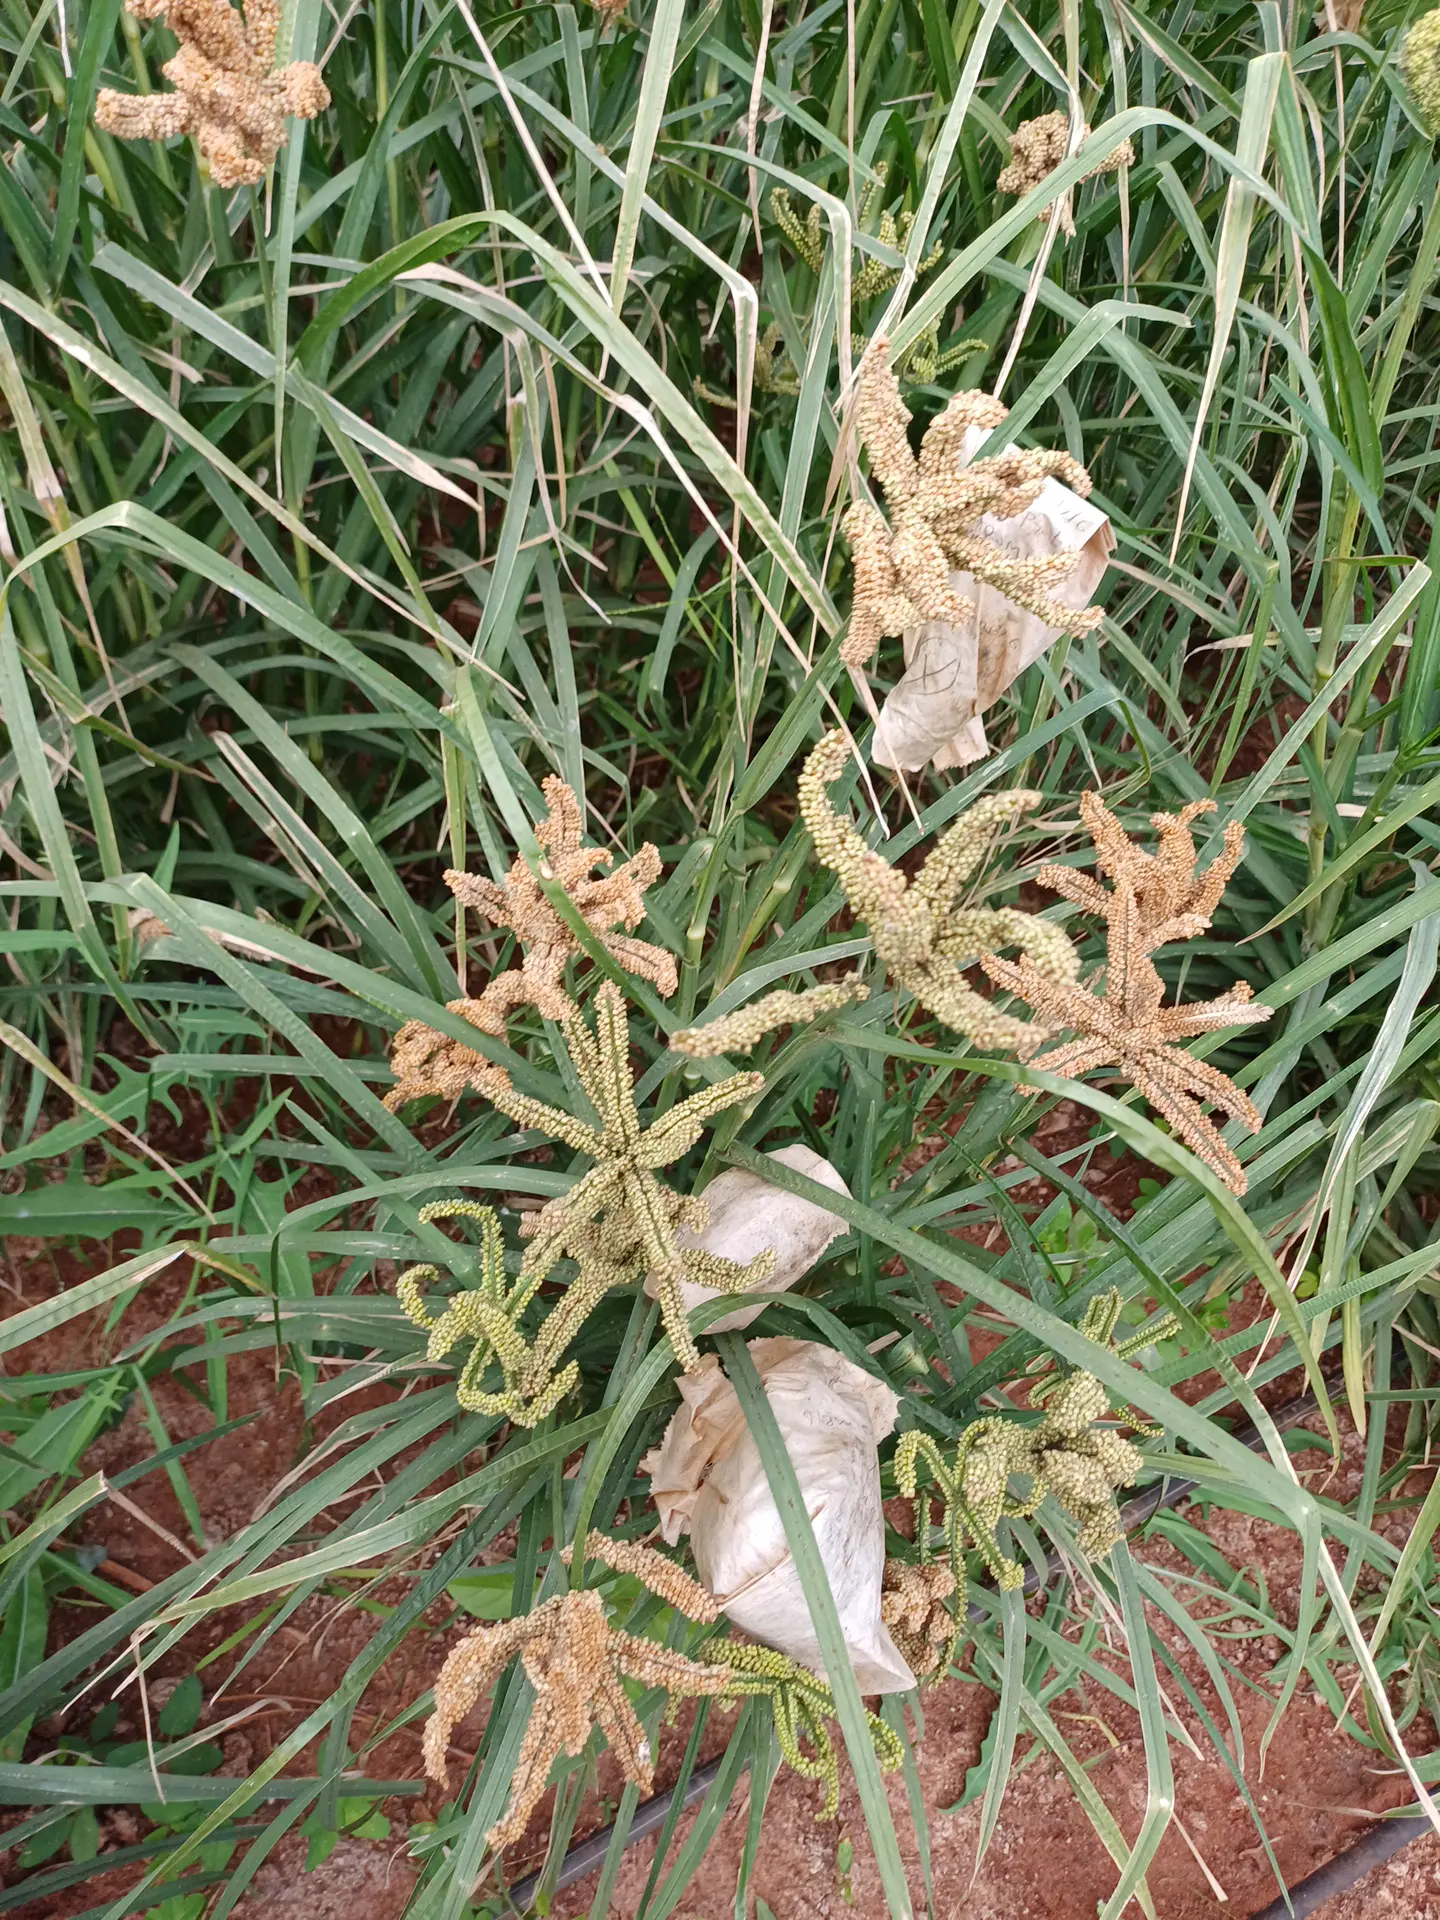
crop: finger millet
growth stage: filling grain
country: Kenya
